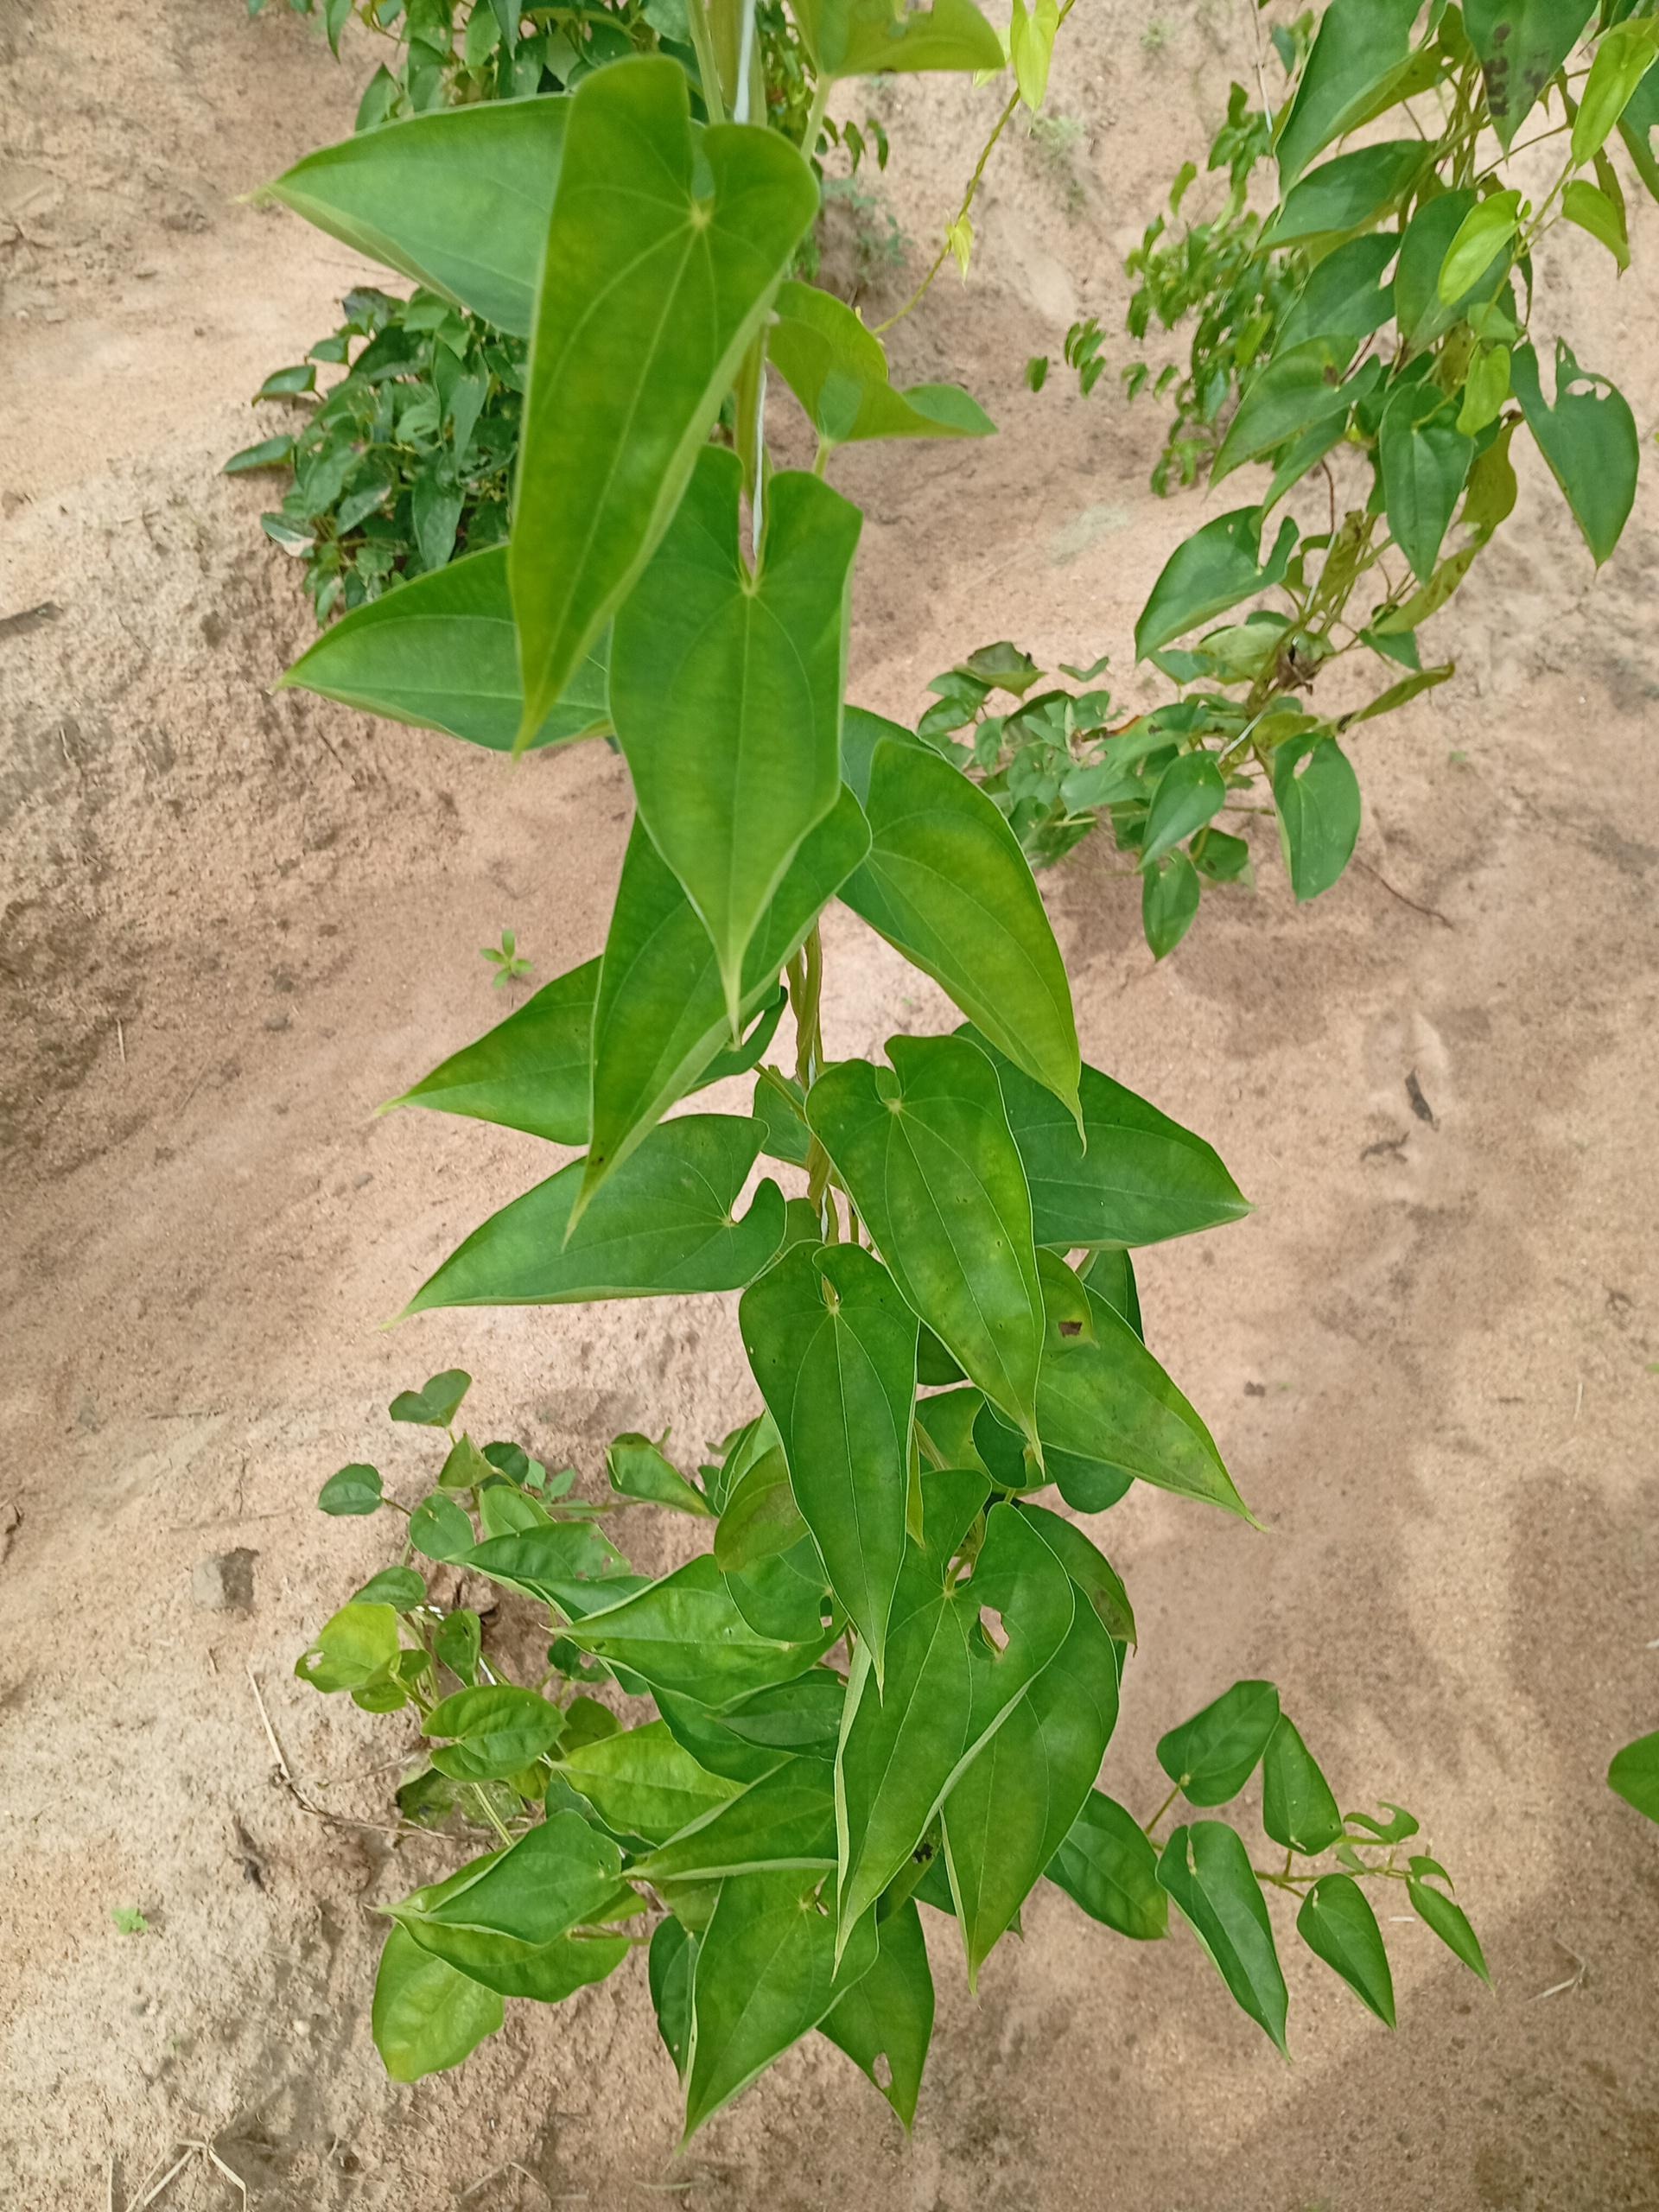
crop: yam
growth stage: vegetative
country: Nigeria
